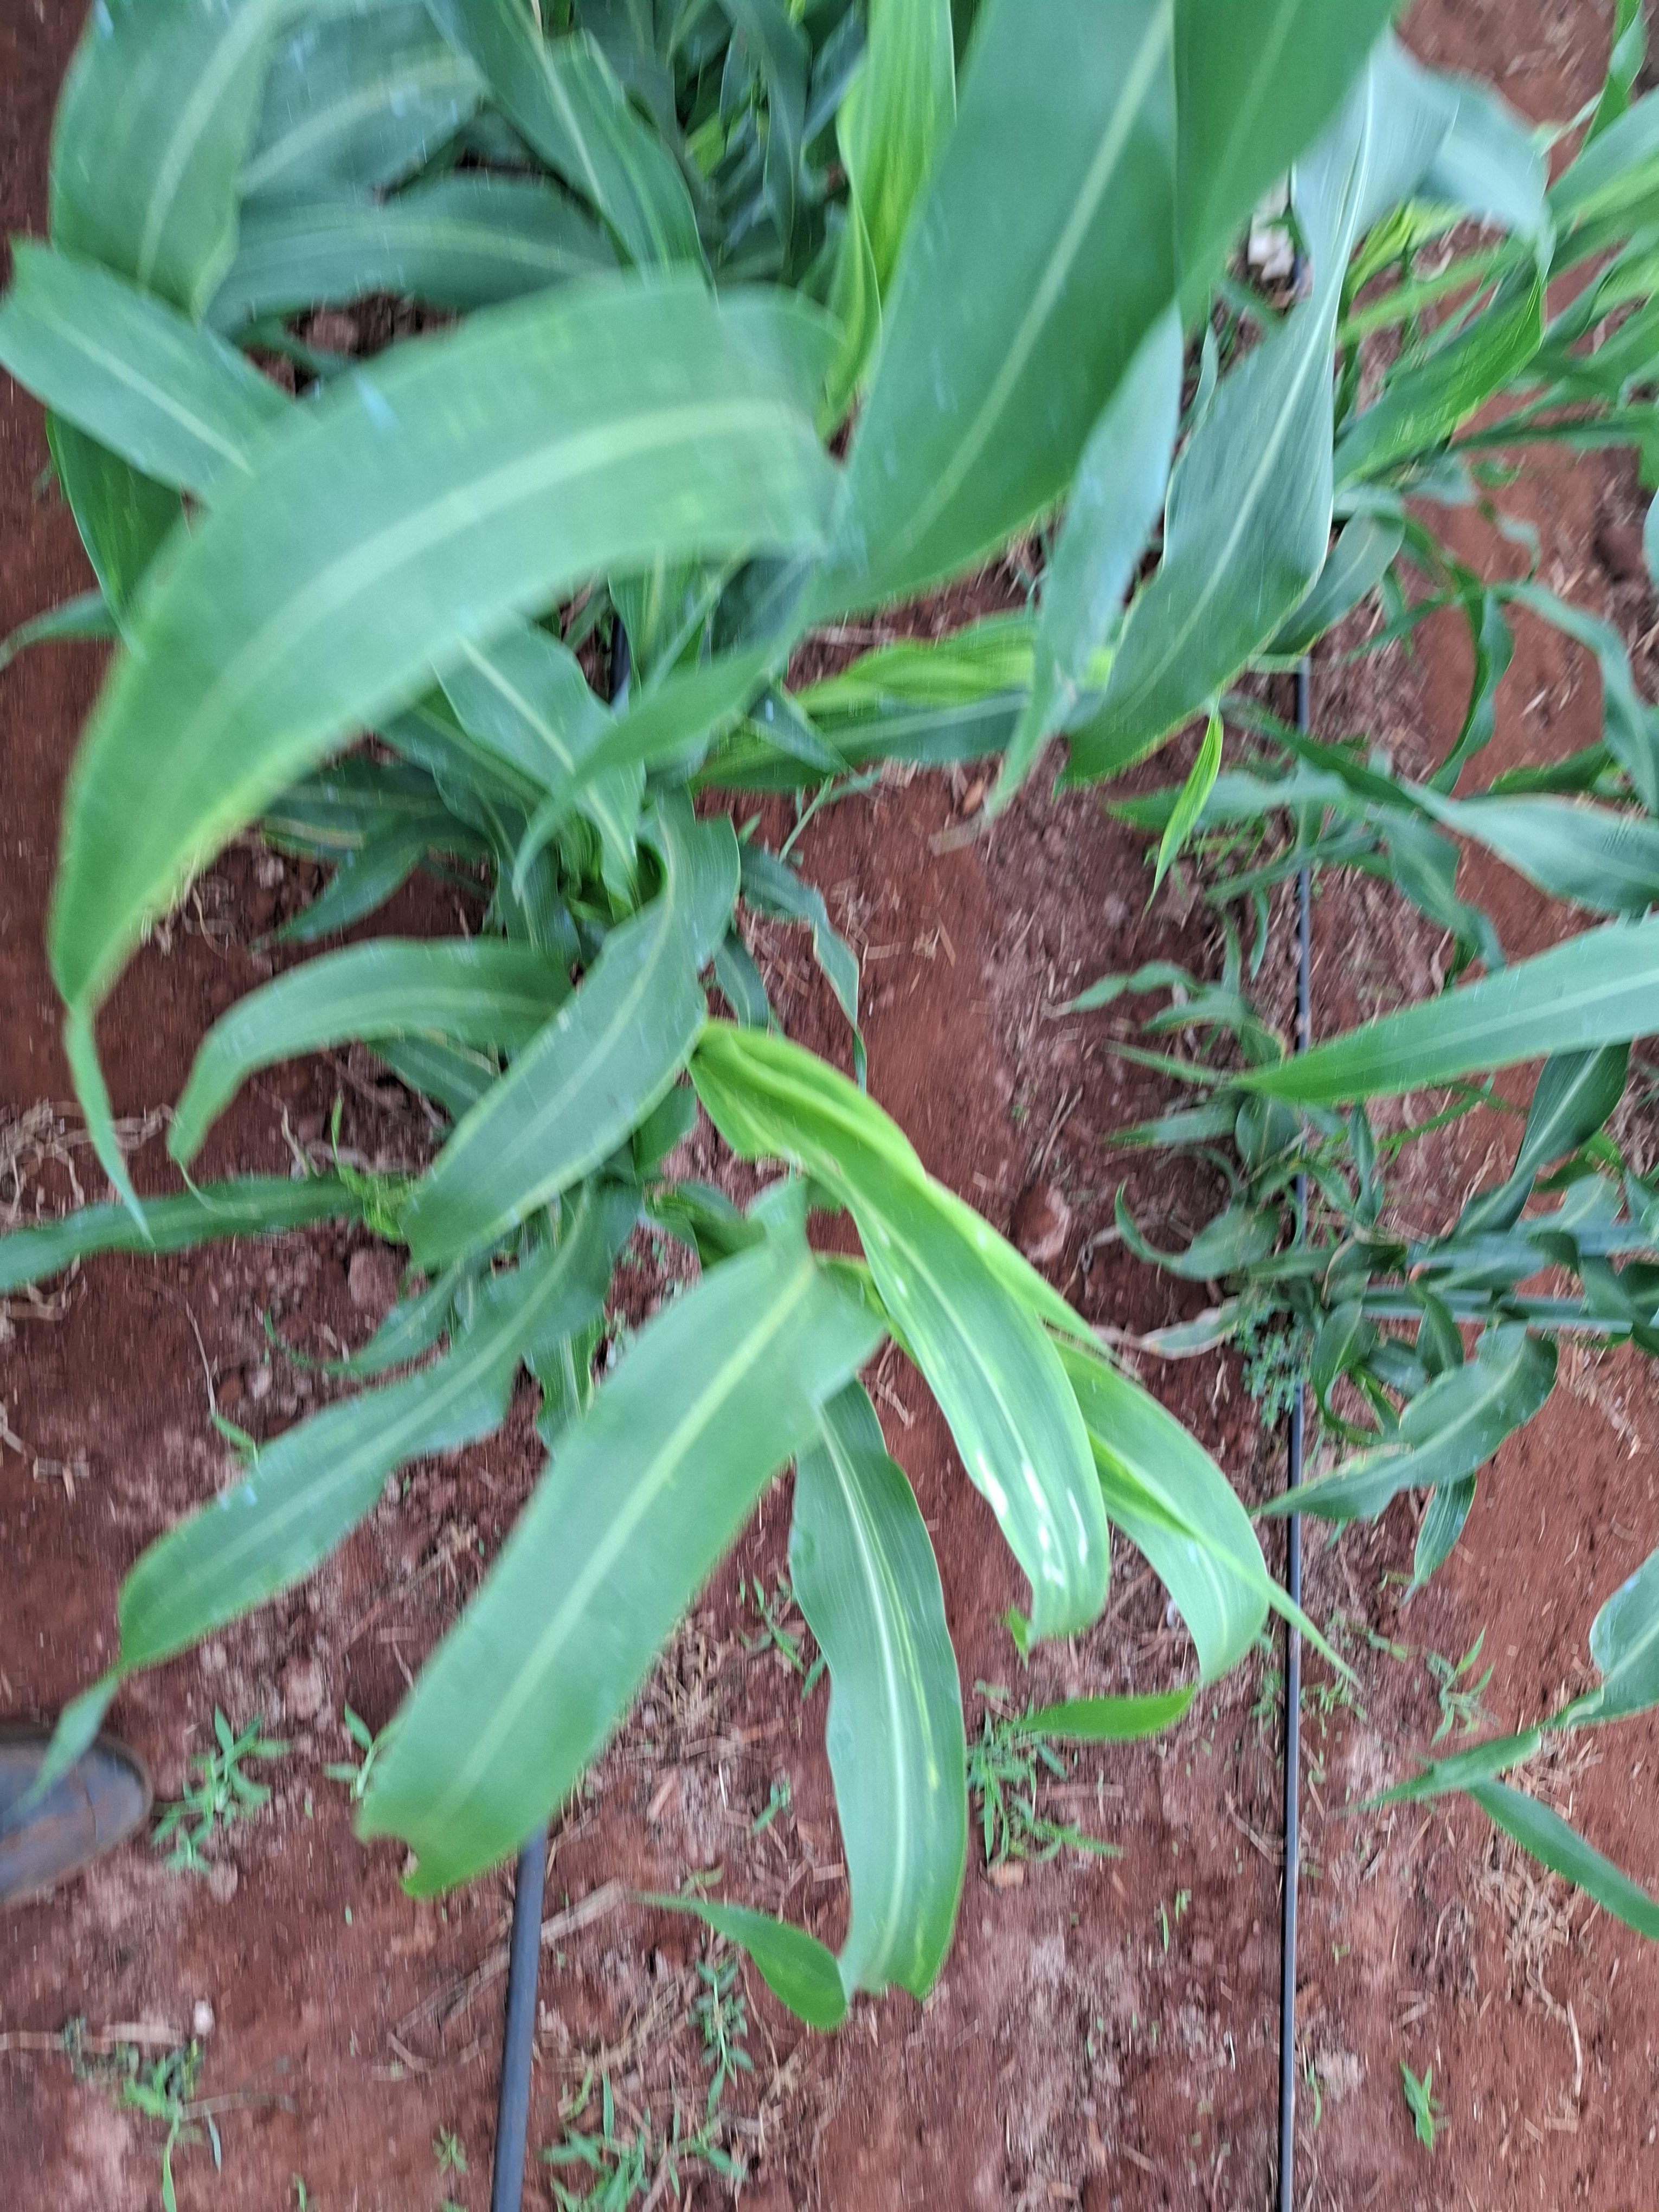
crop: sorghum
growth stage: flowering
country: Kenya
